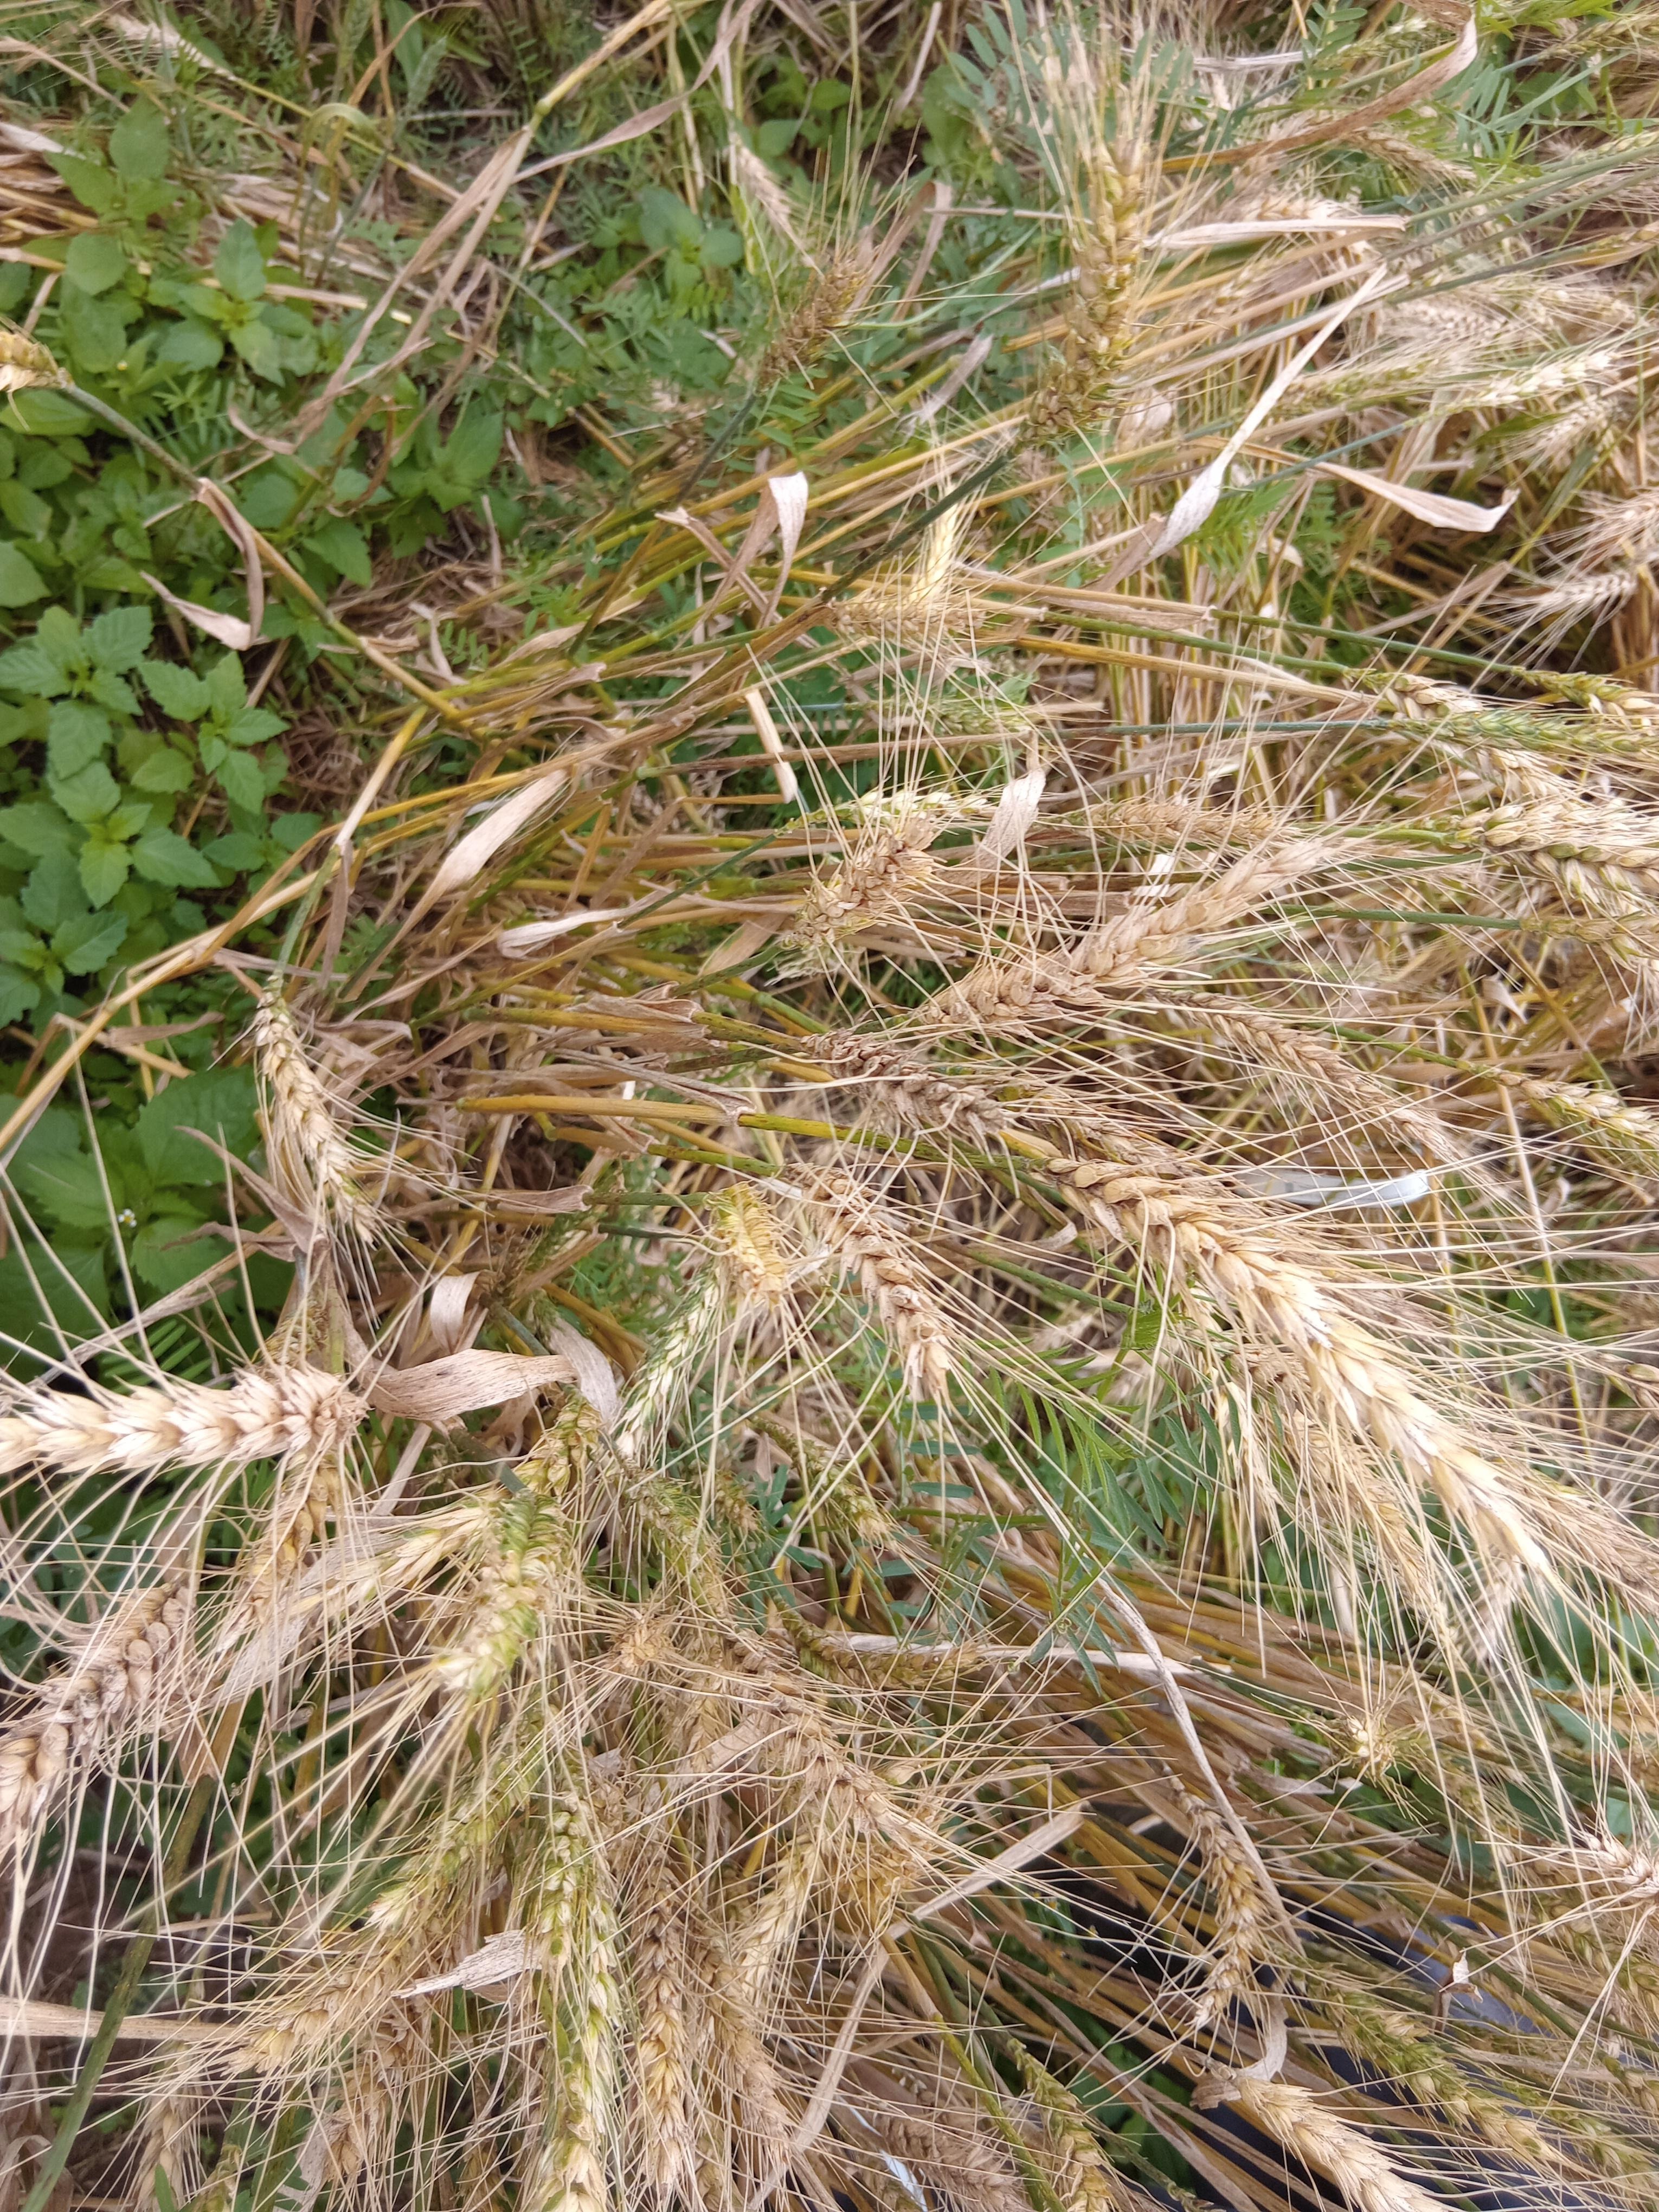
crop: wheat
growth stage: maturity
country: Kenya
